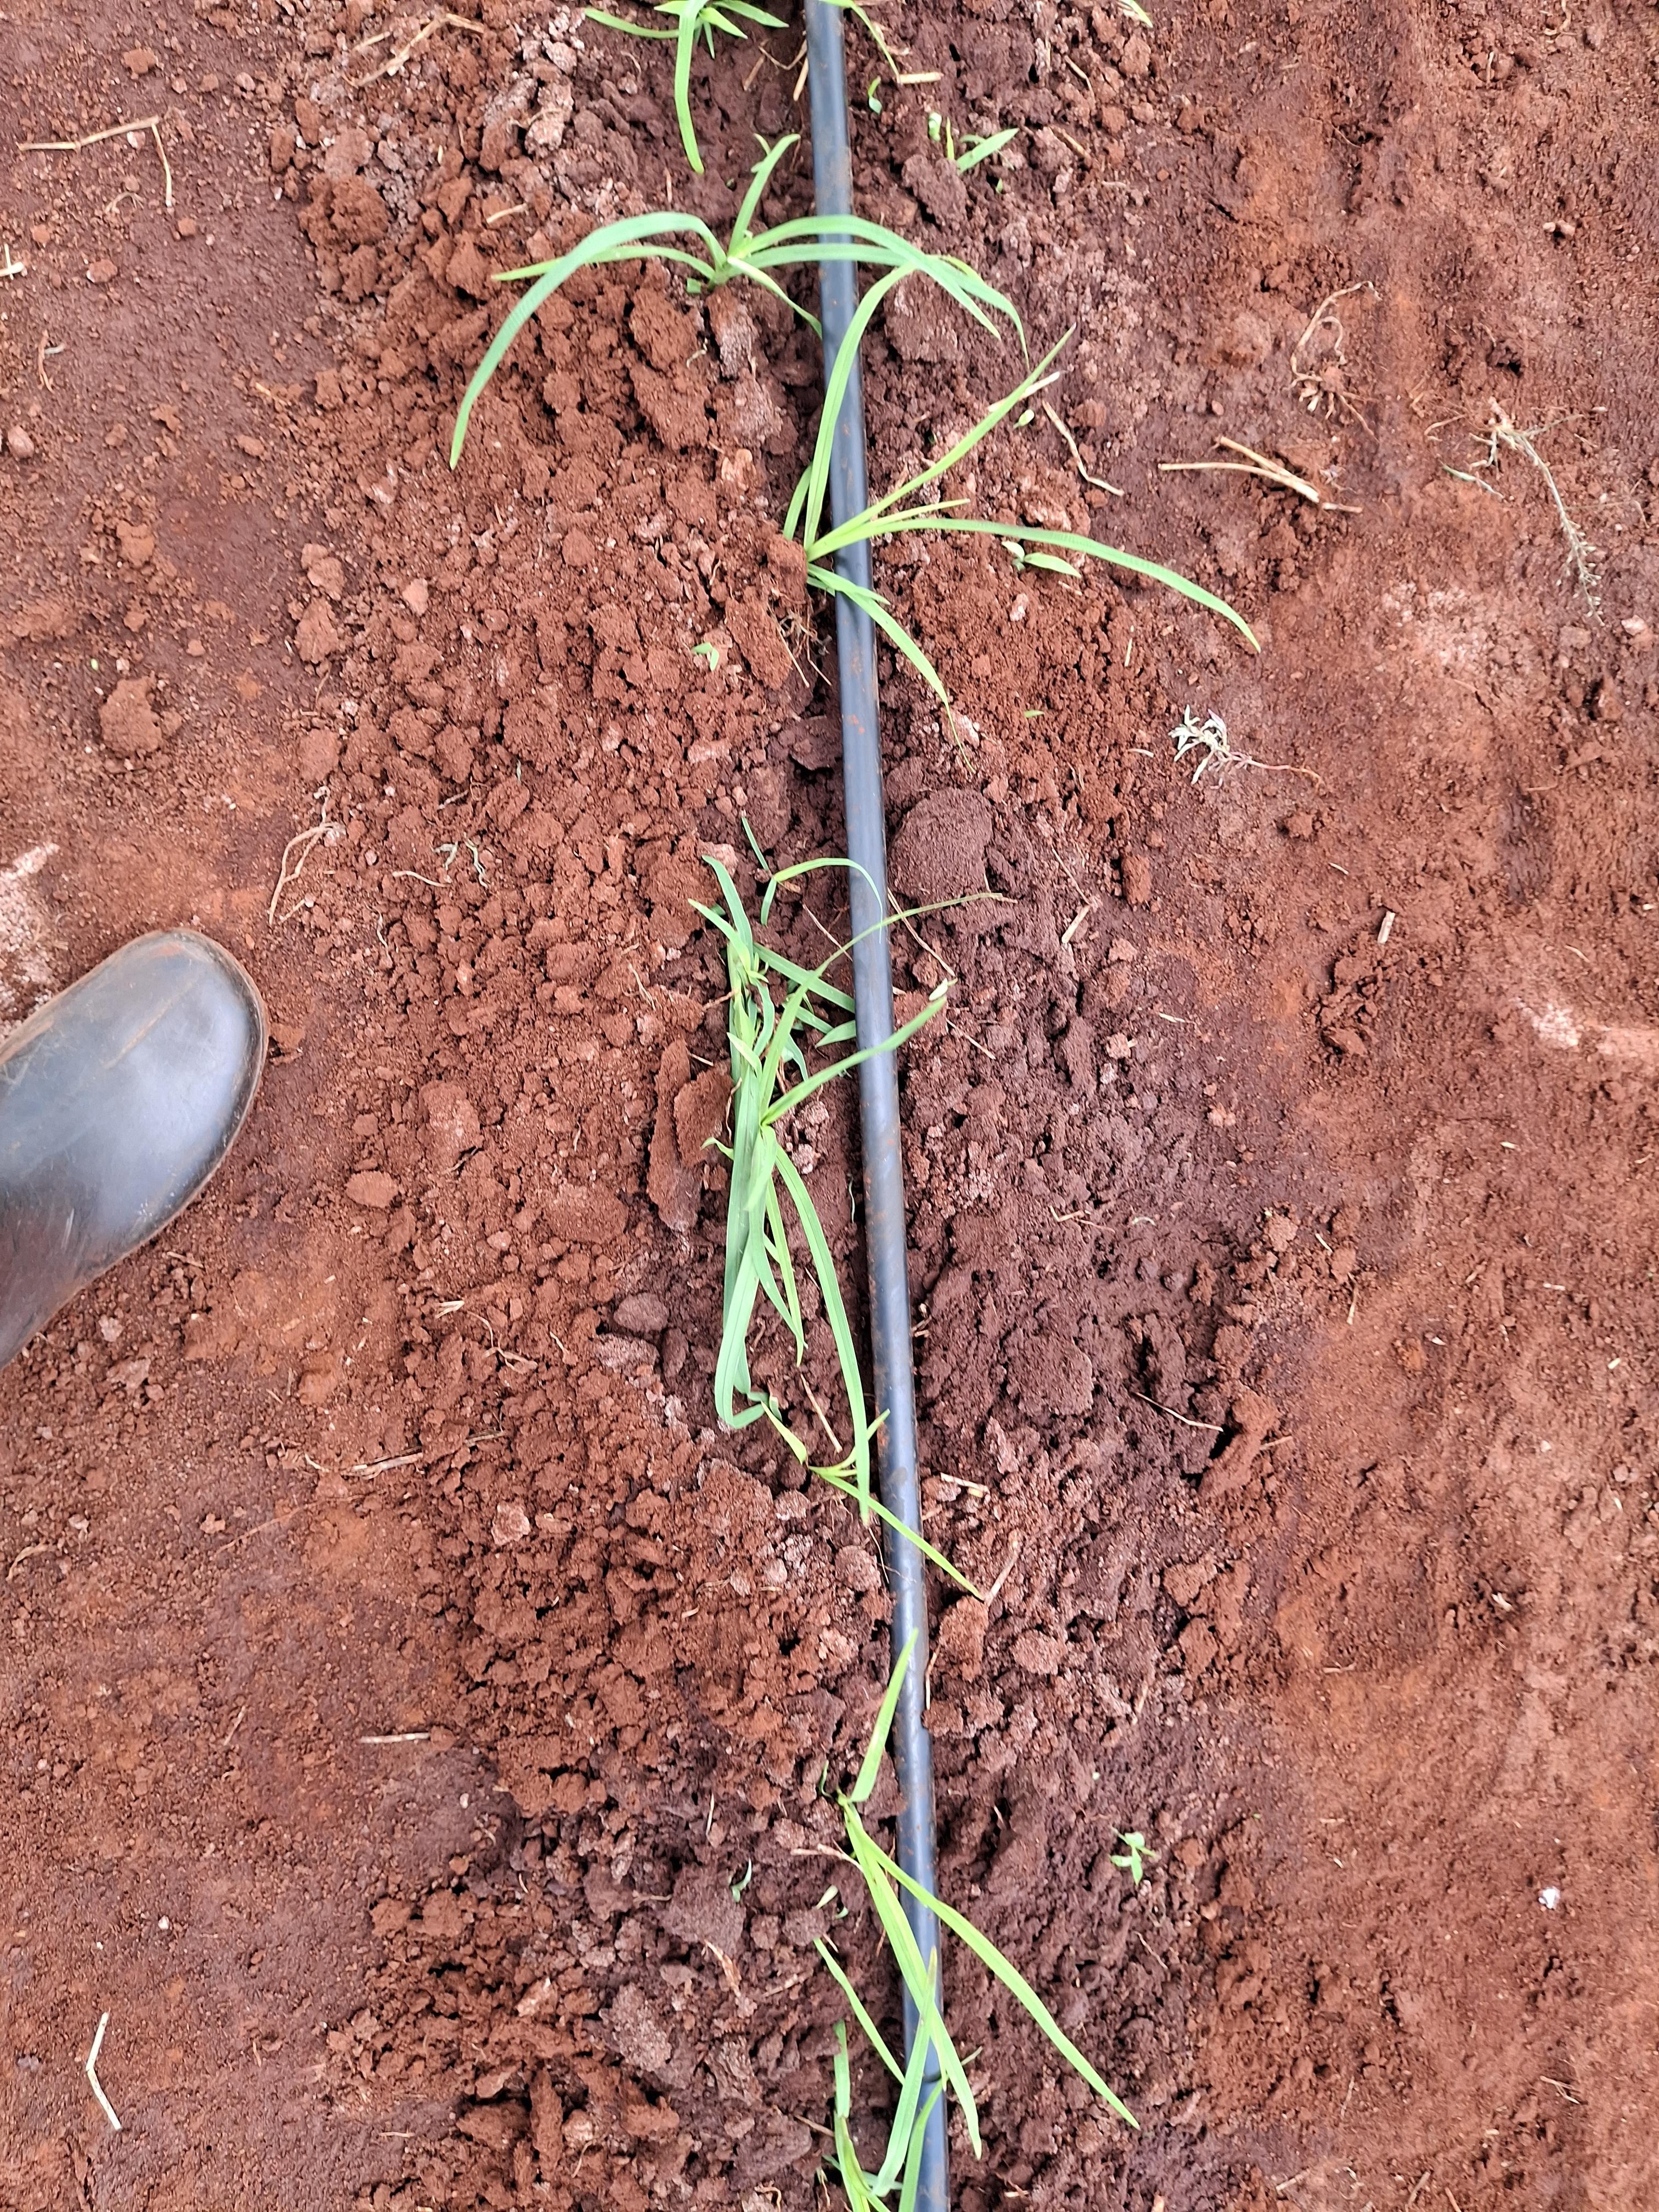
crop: finger millet
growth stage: vegetative
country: Kenya
